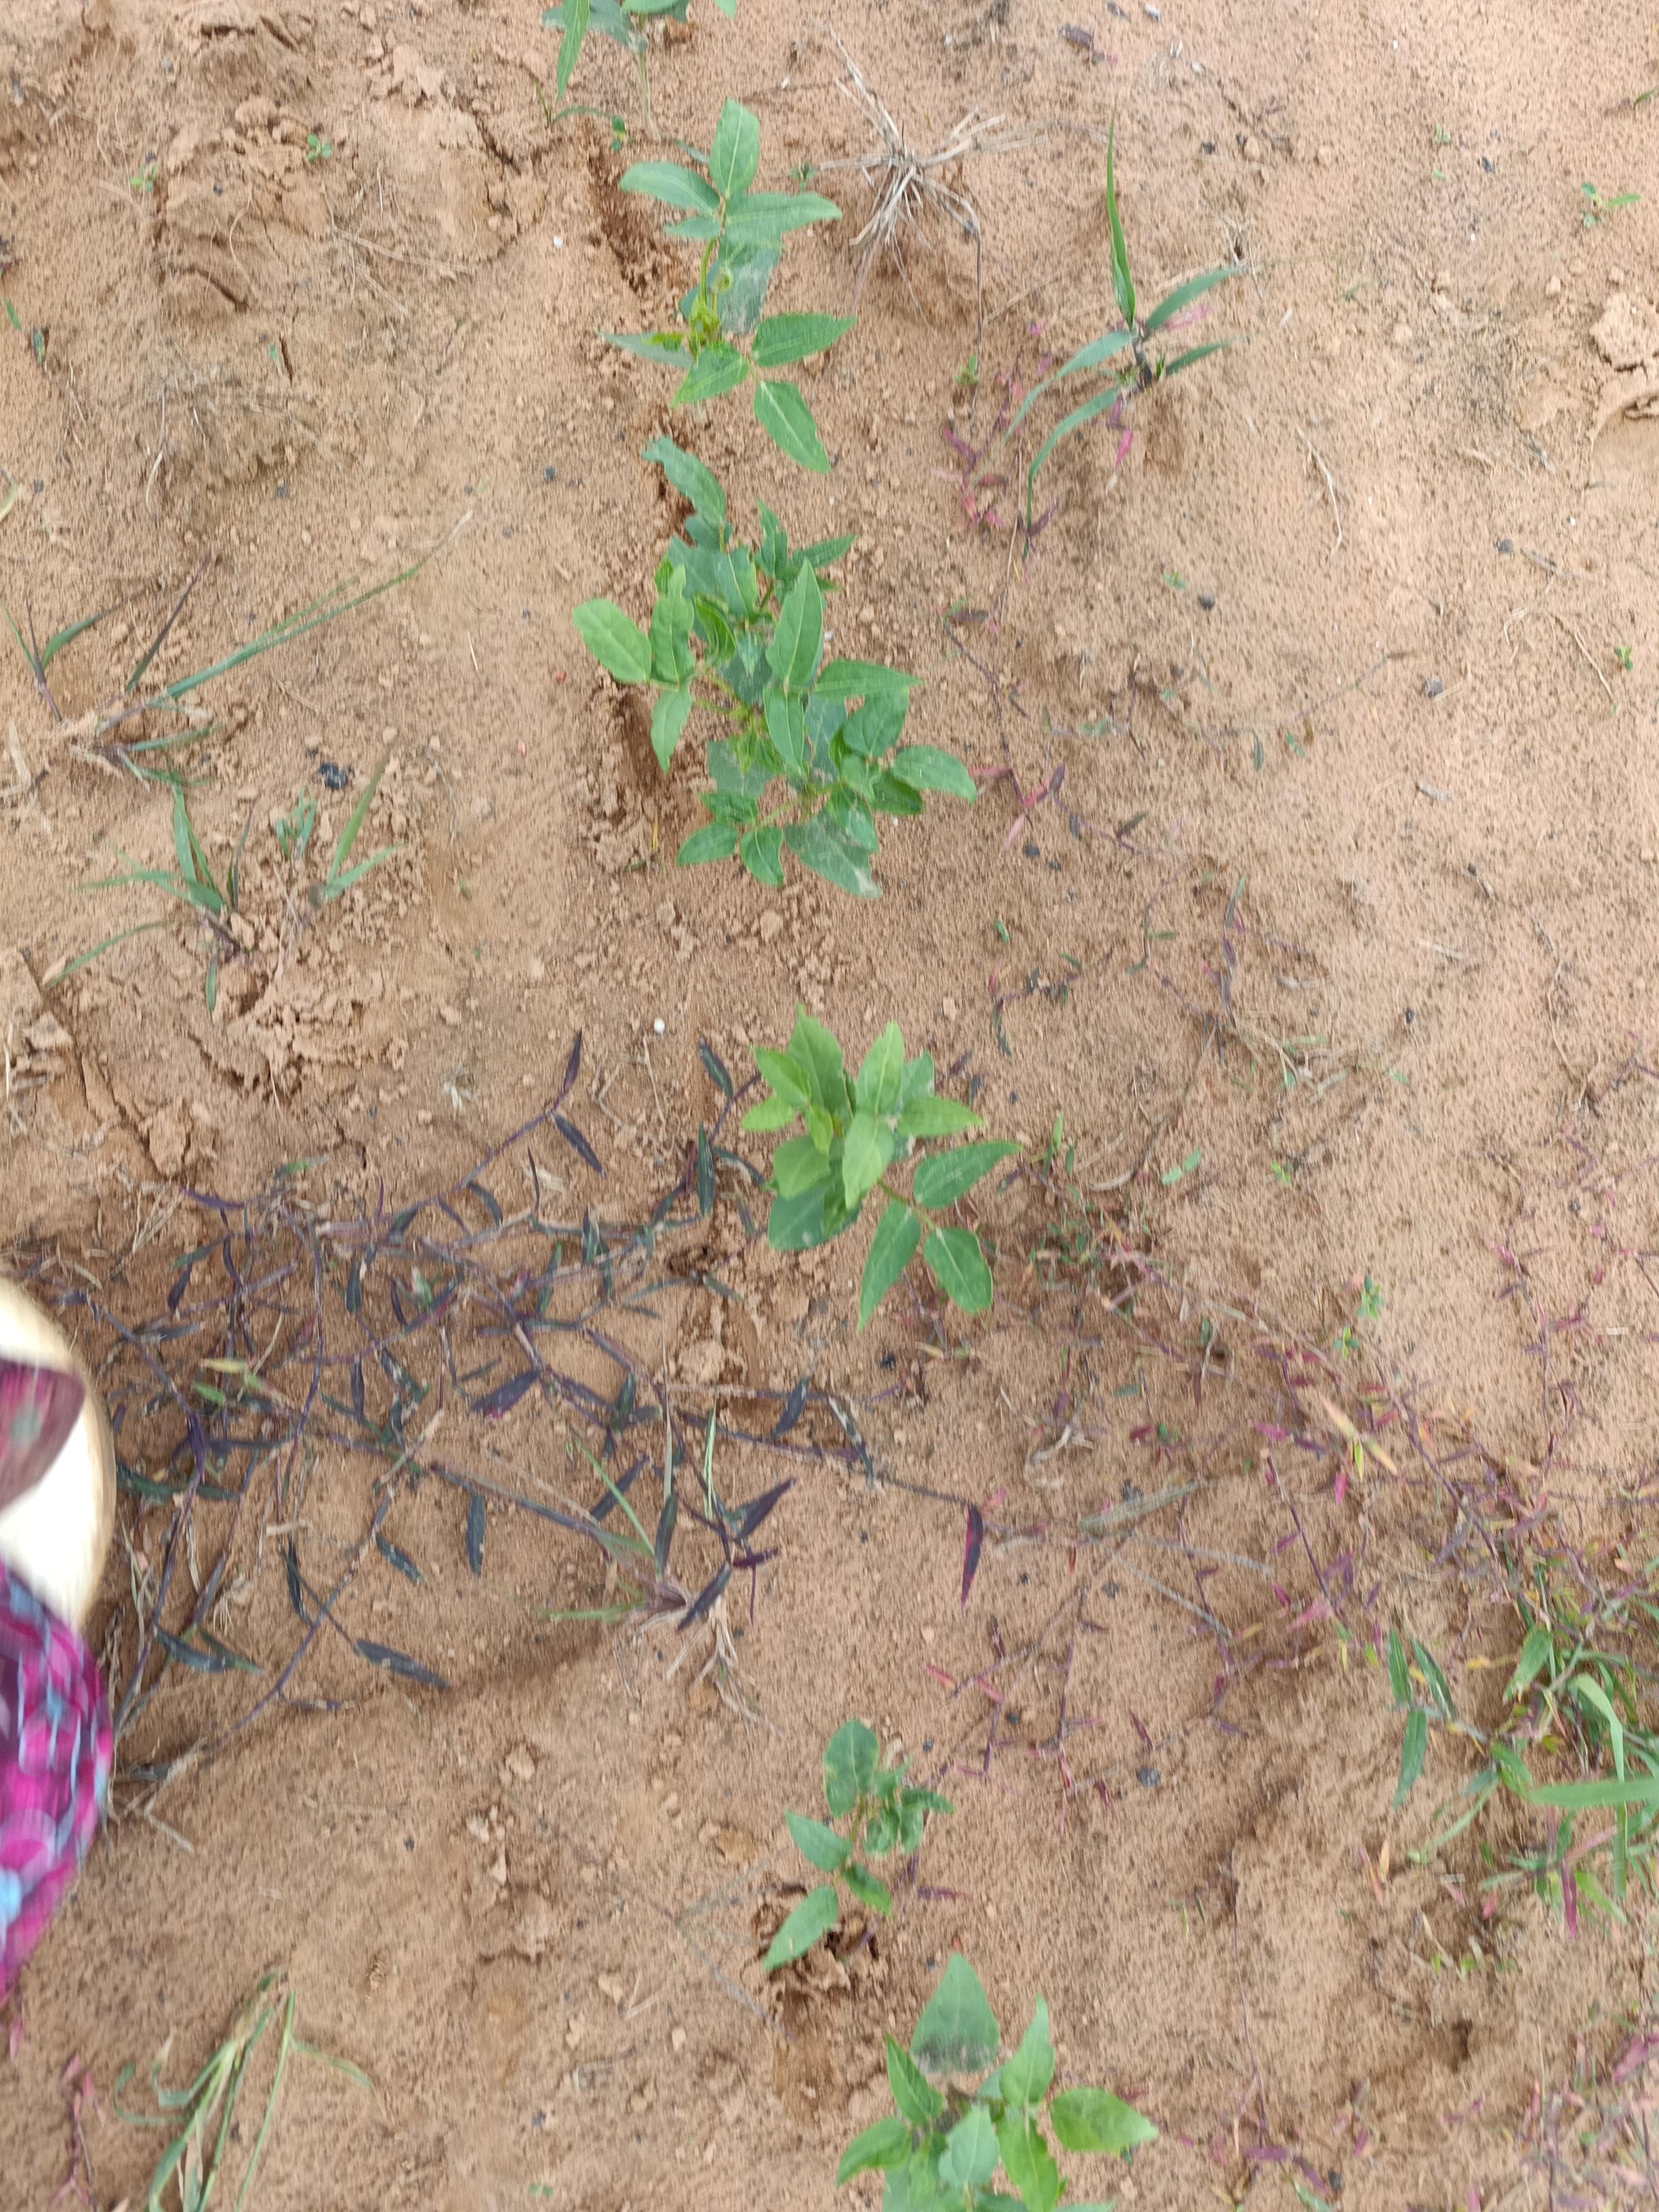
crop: cowpea
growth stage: emergence
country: Nigeria
